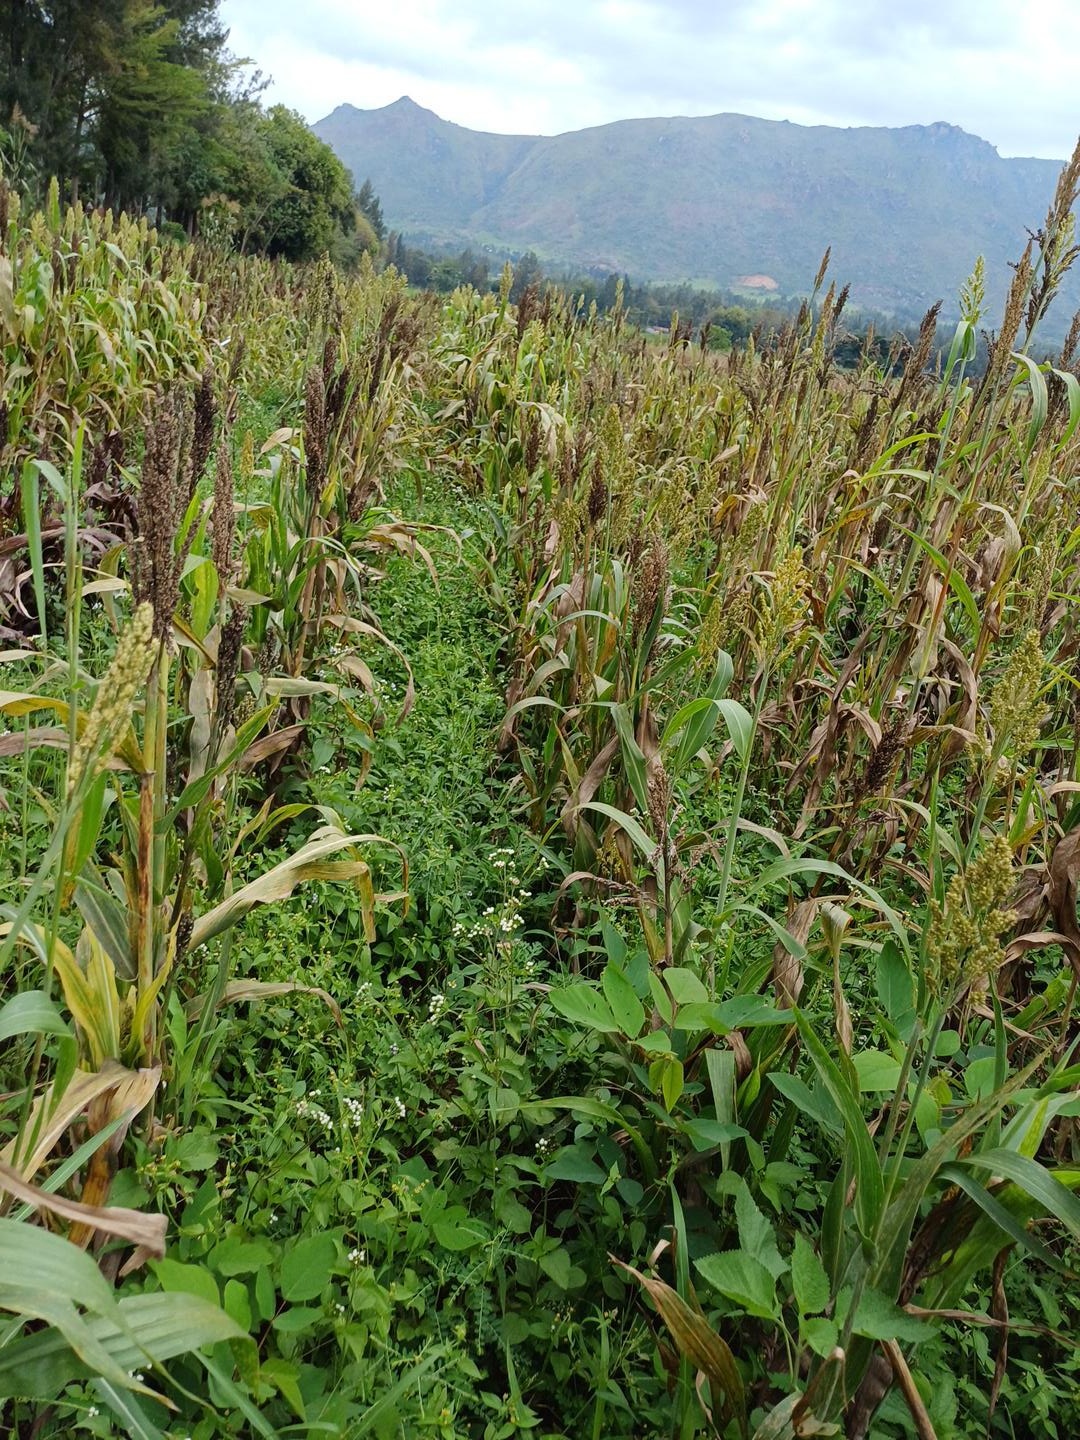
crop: sorghum
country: Kenya
